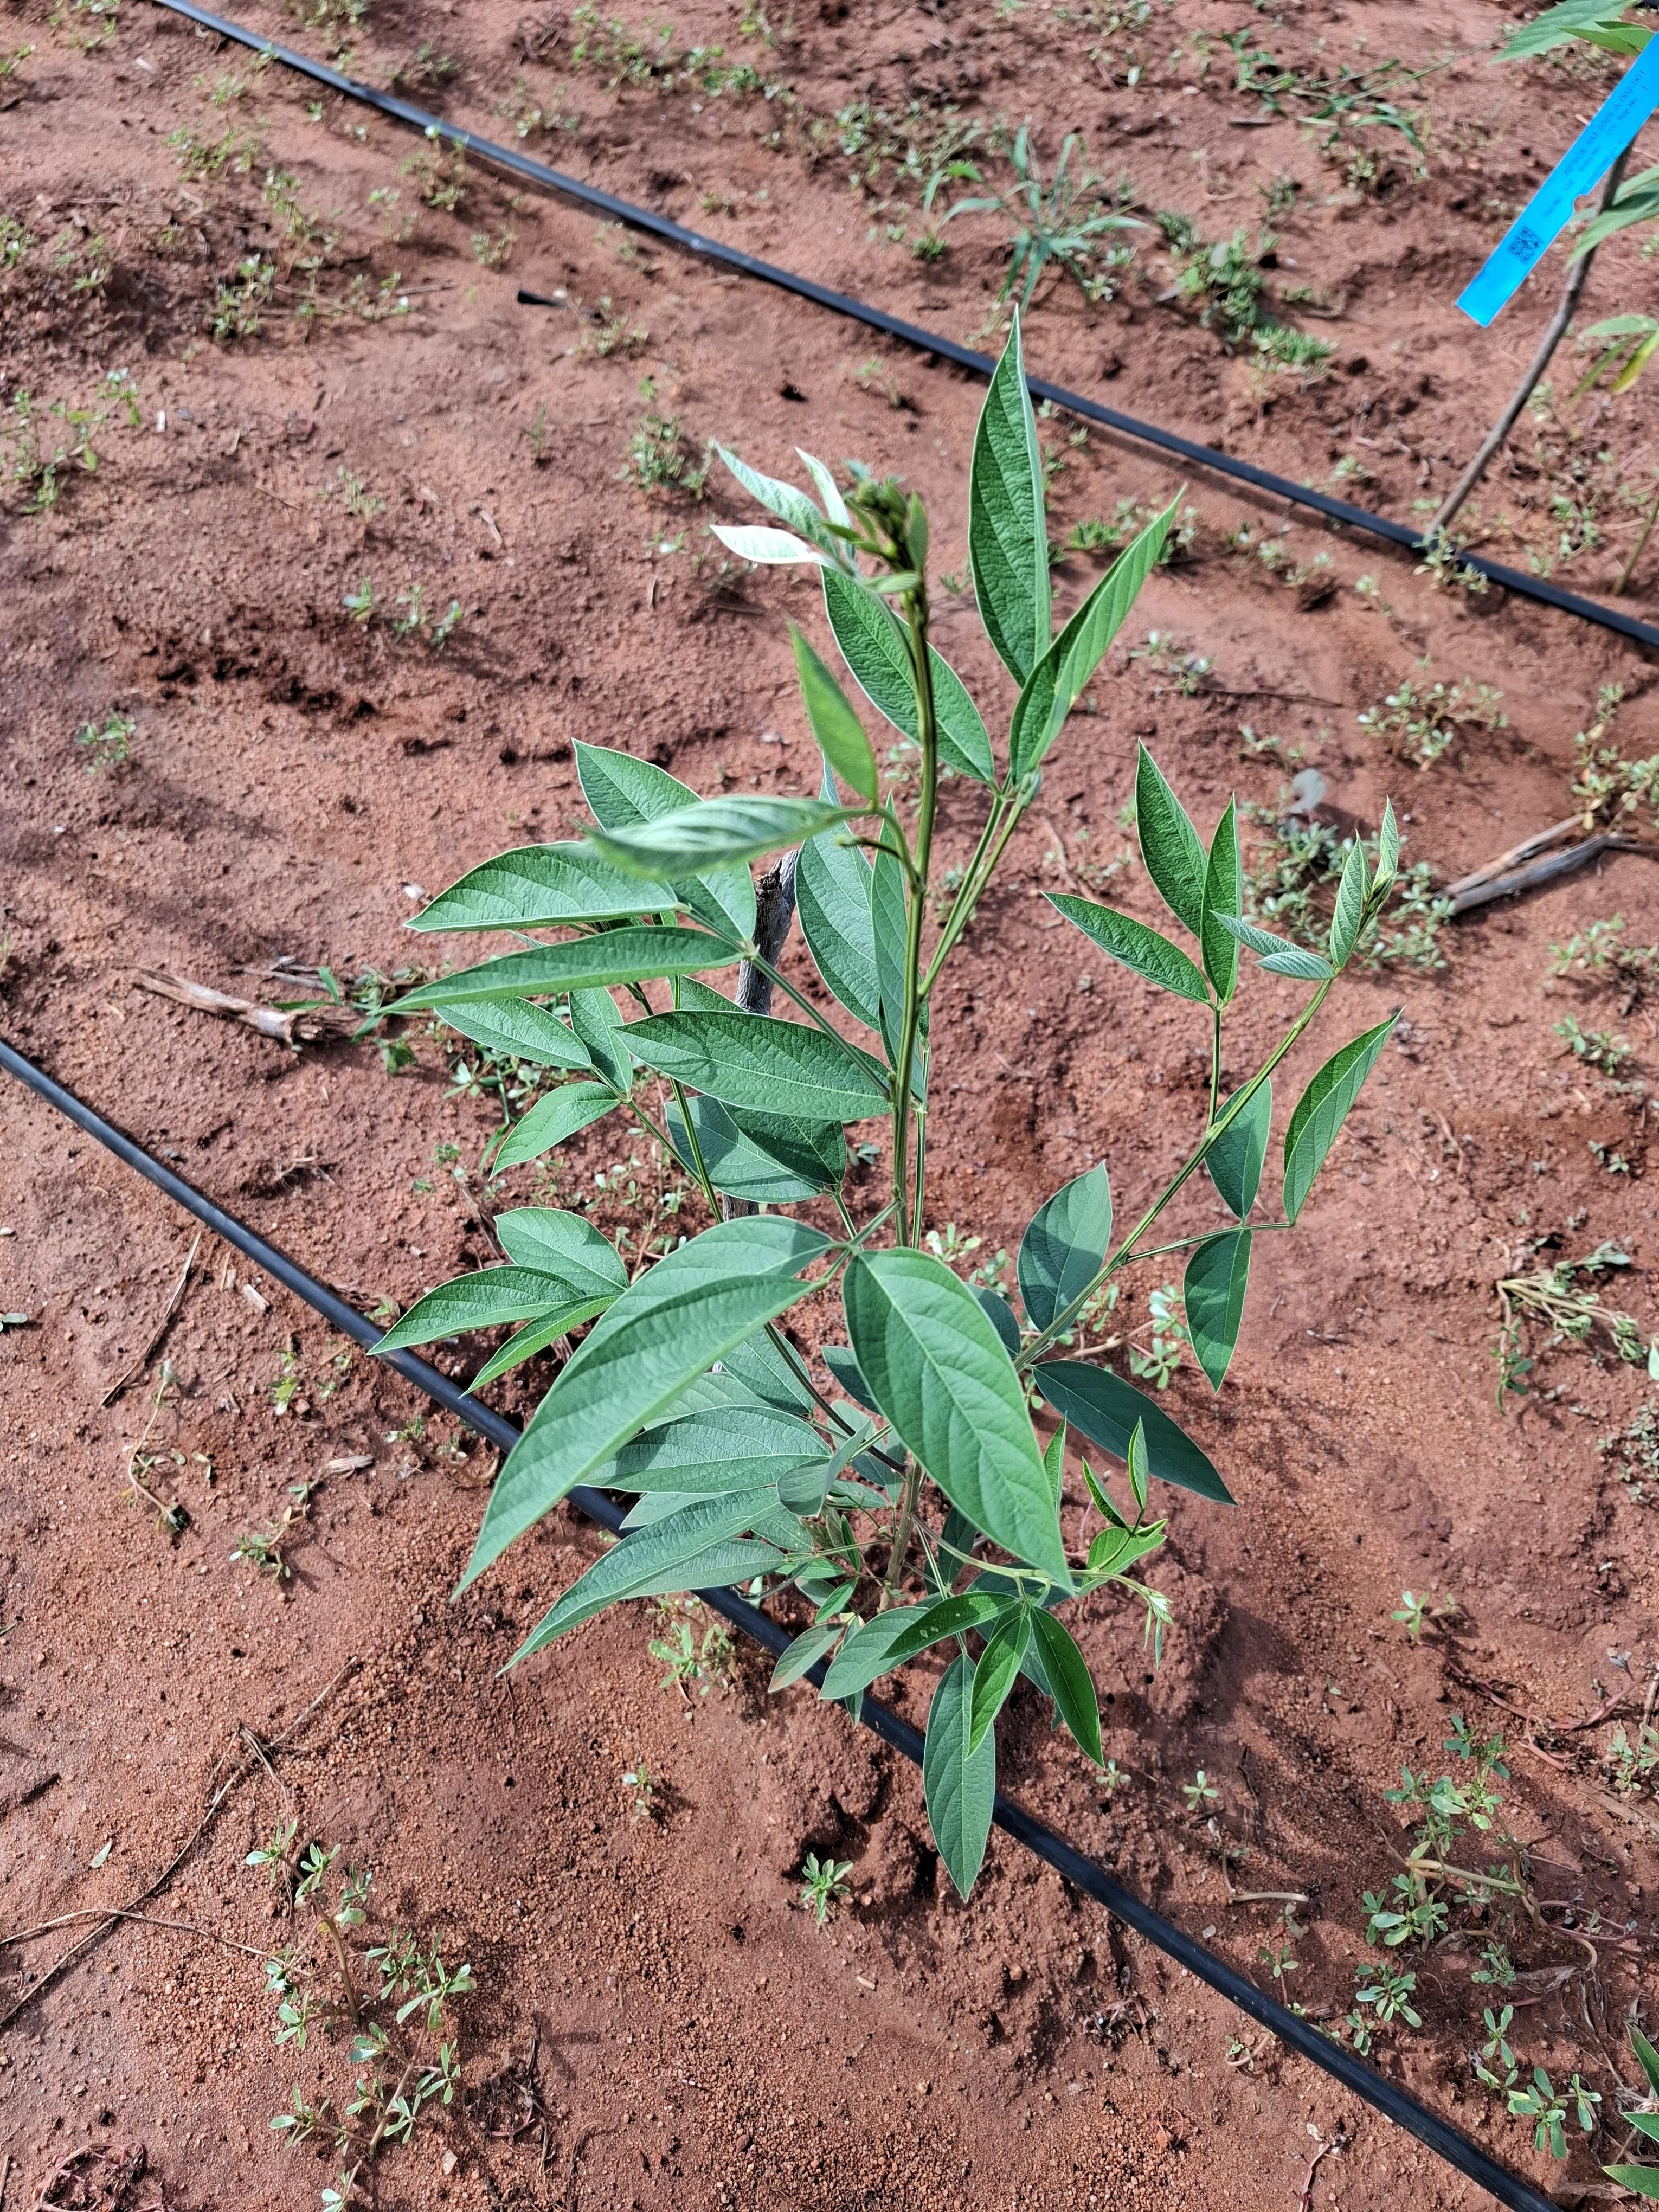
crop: pigeonpea
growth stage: flowering
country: Kenya
